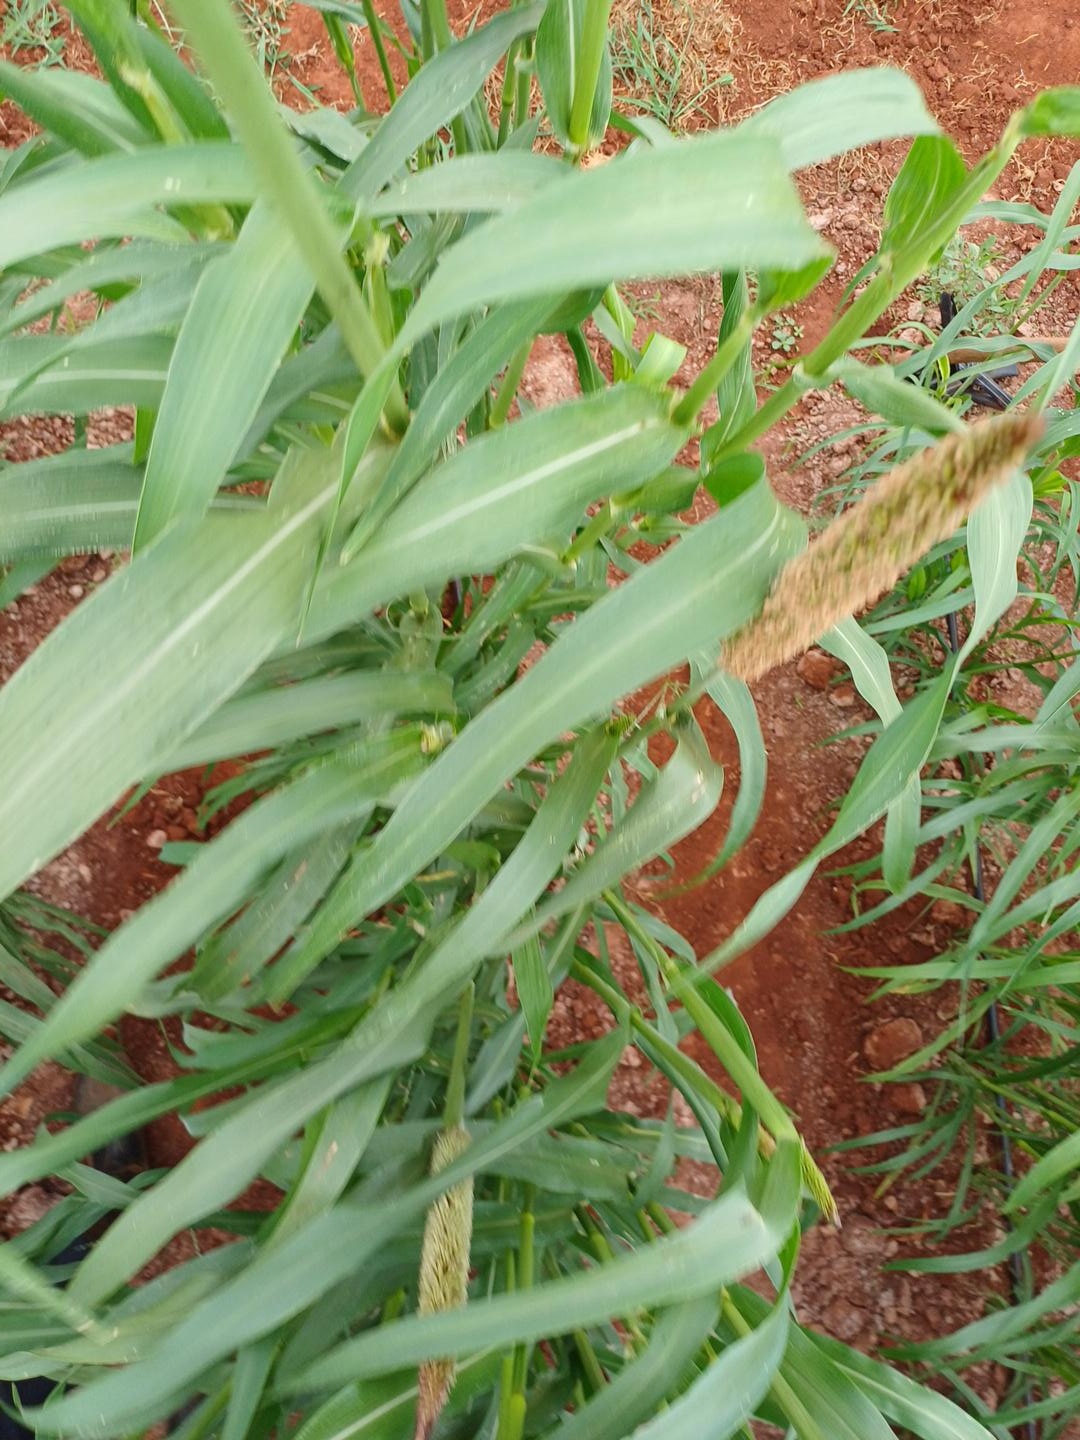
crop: pearl millet
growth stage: flowering
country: Kenya
